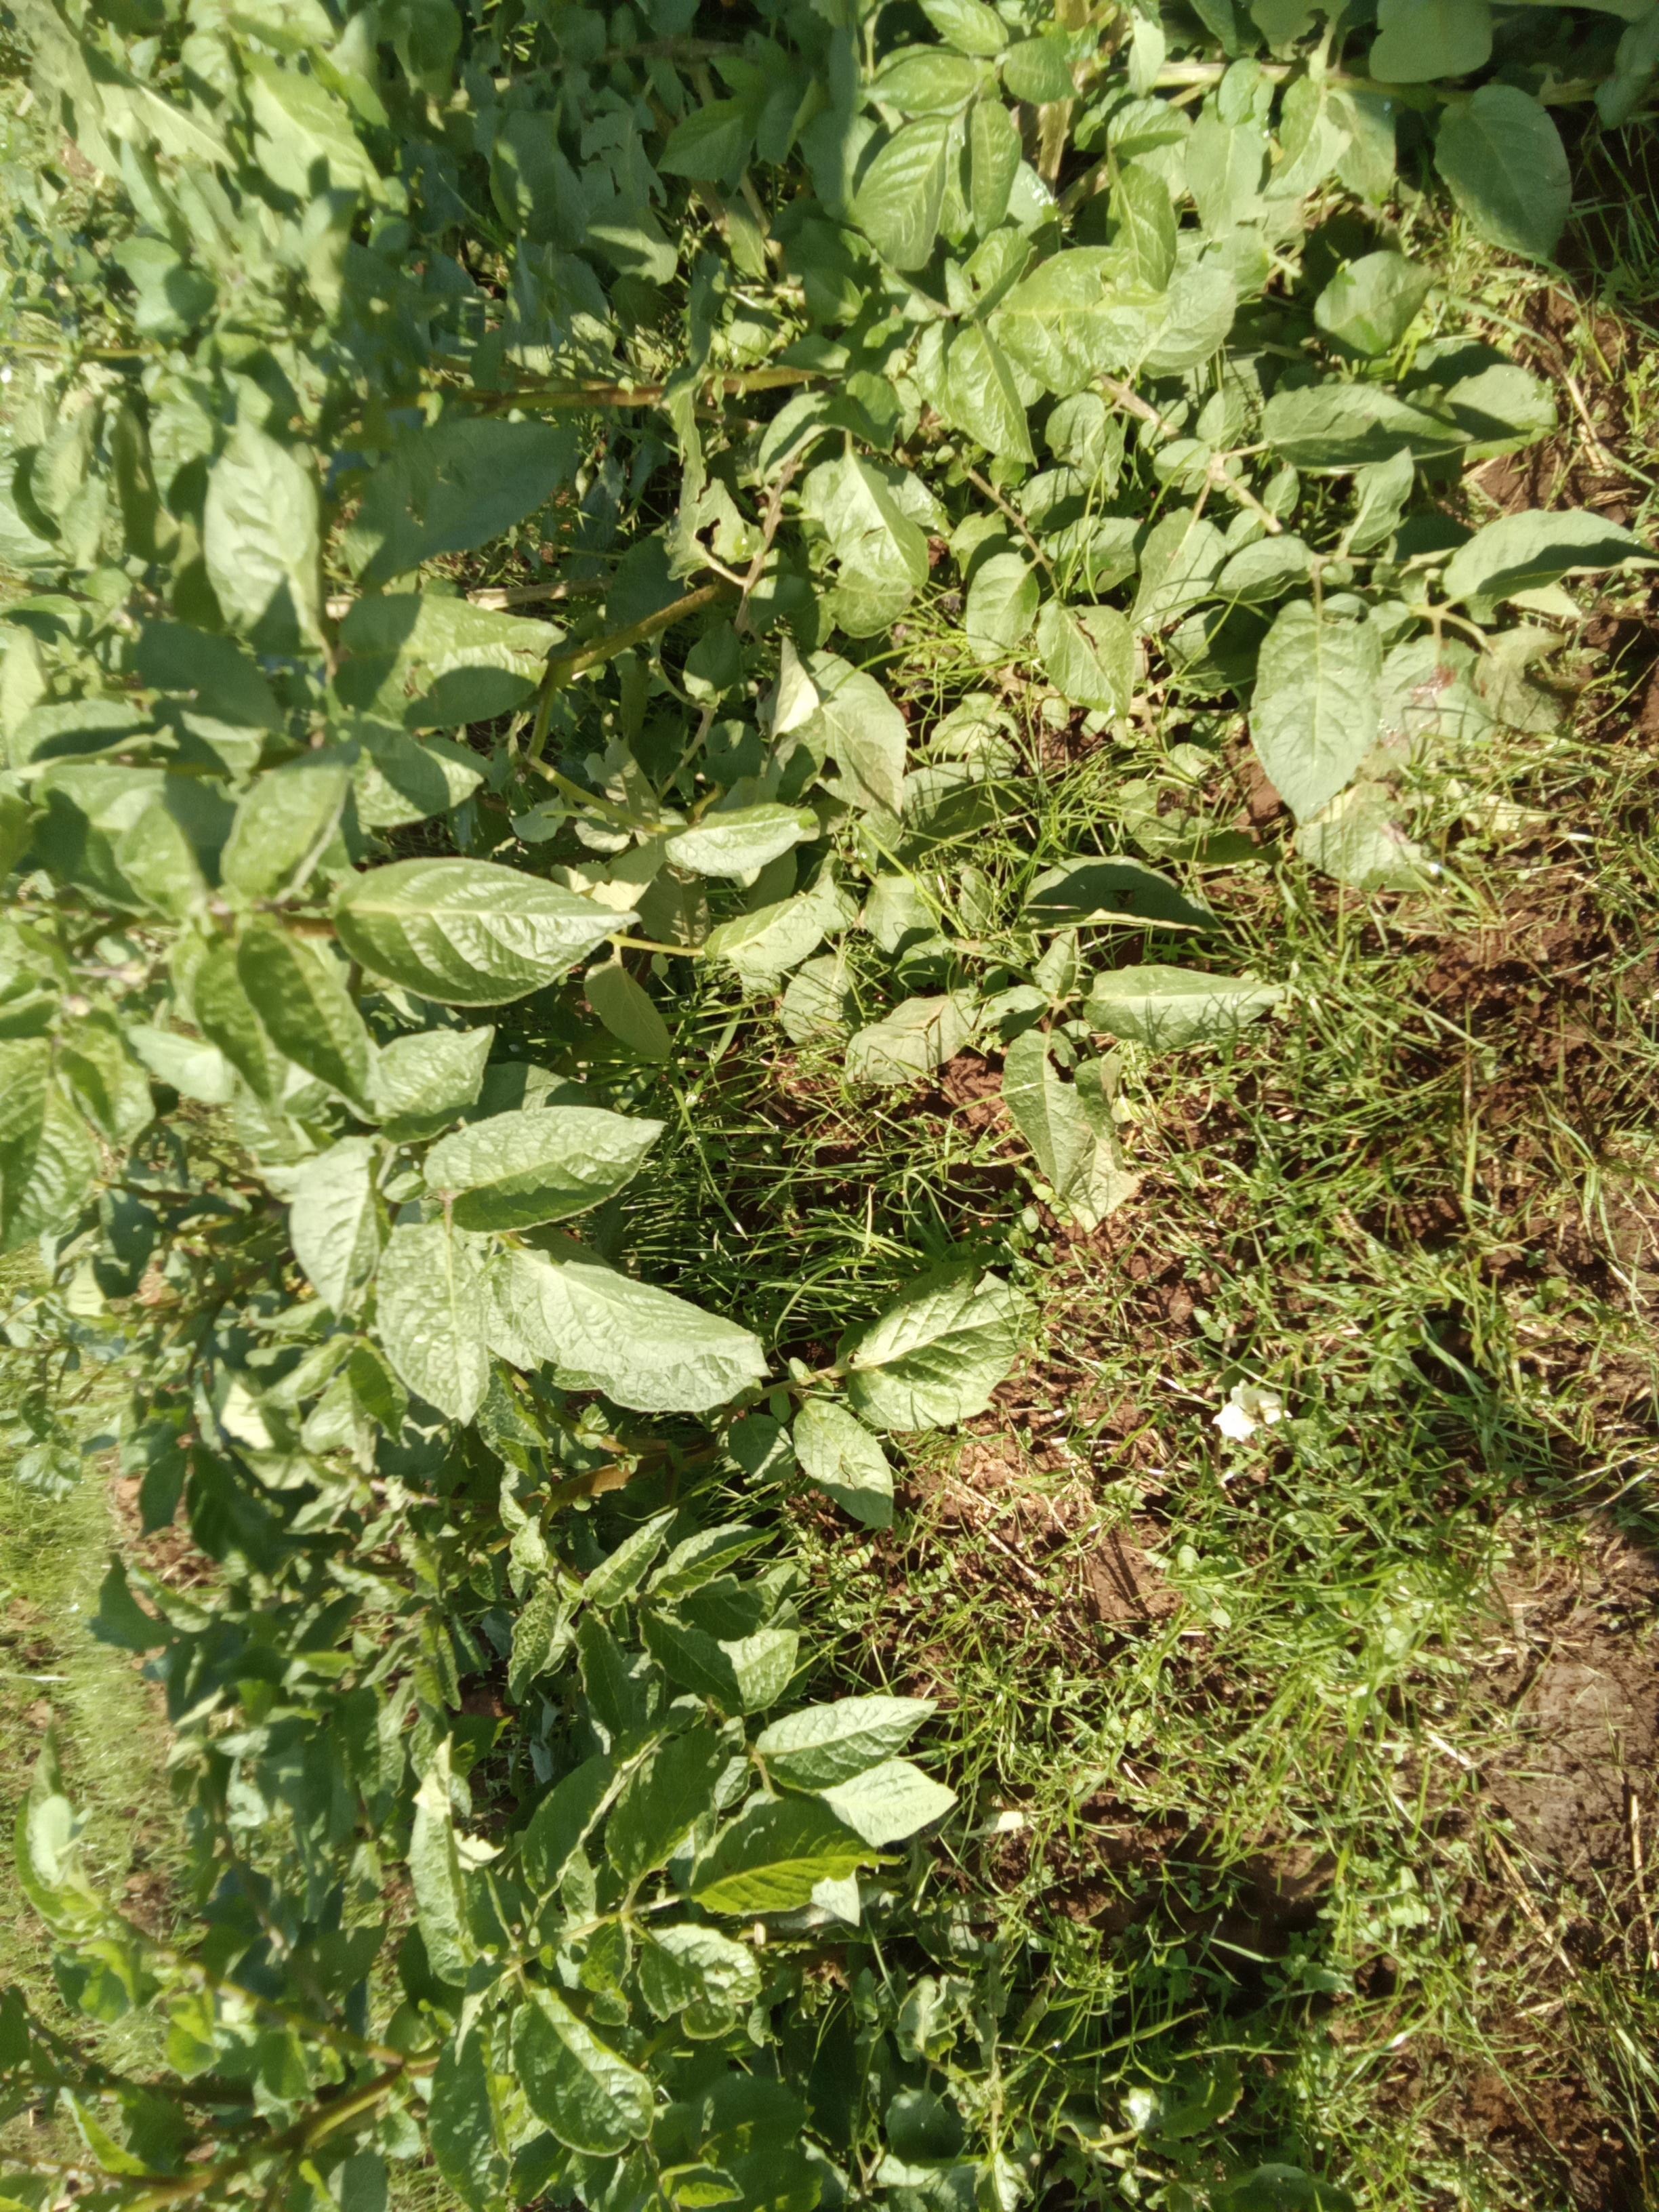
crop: potato
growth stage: flowering
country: Kenya
